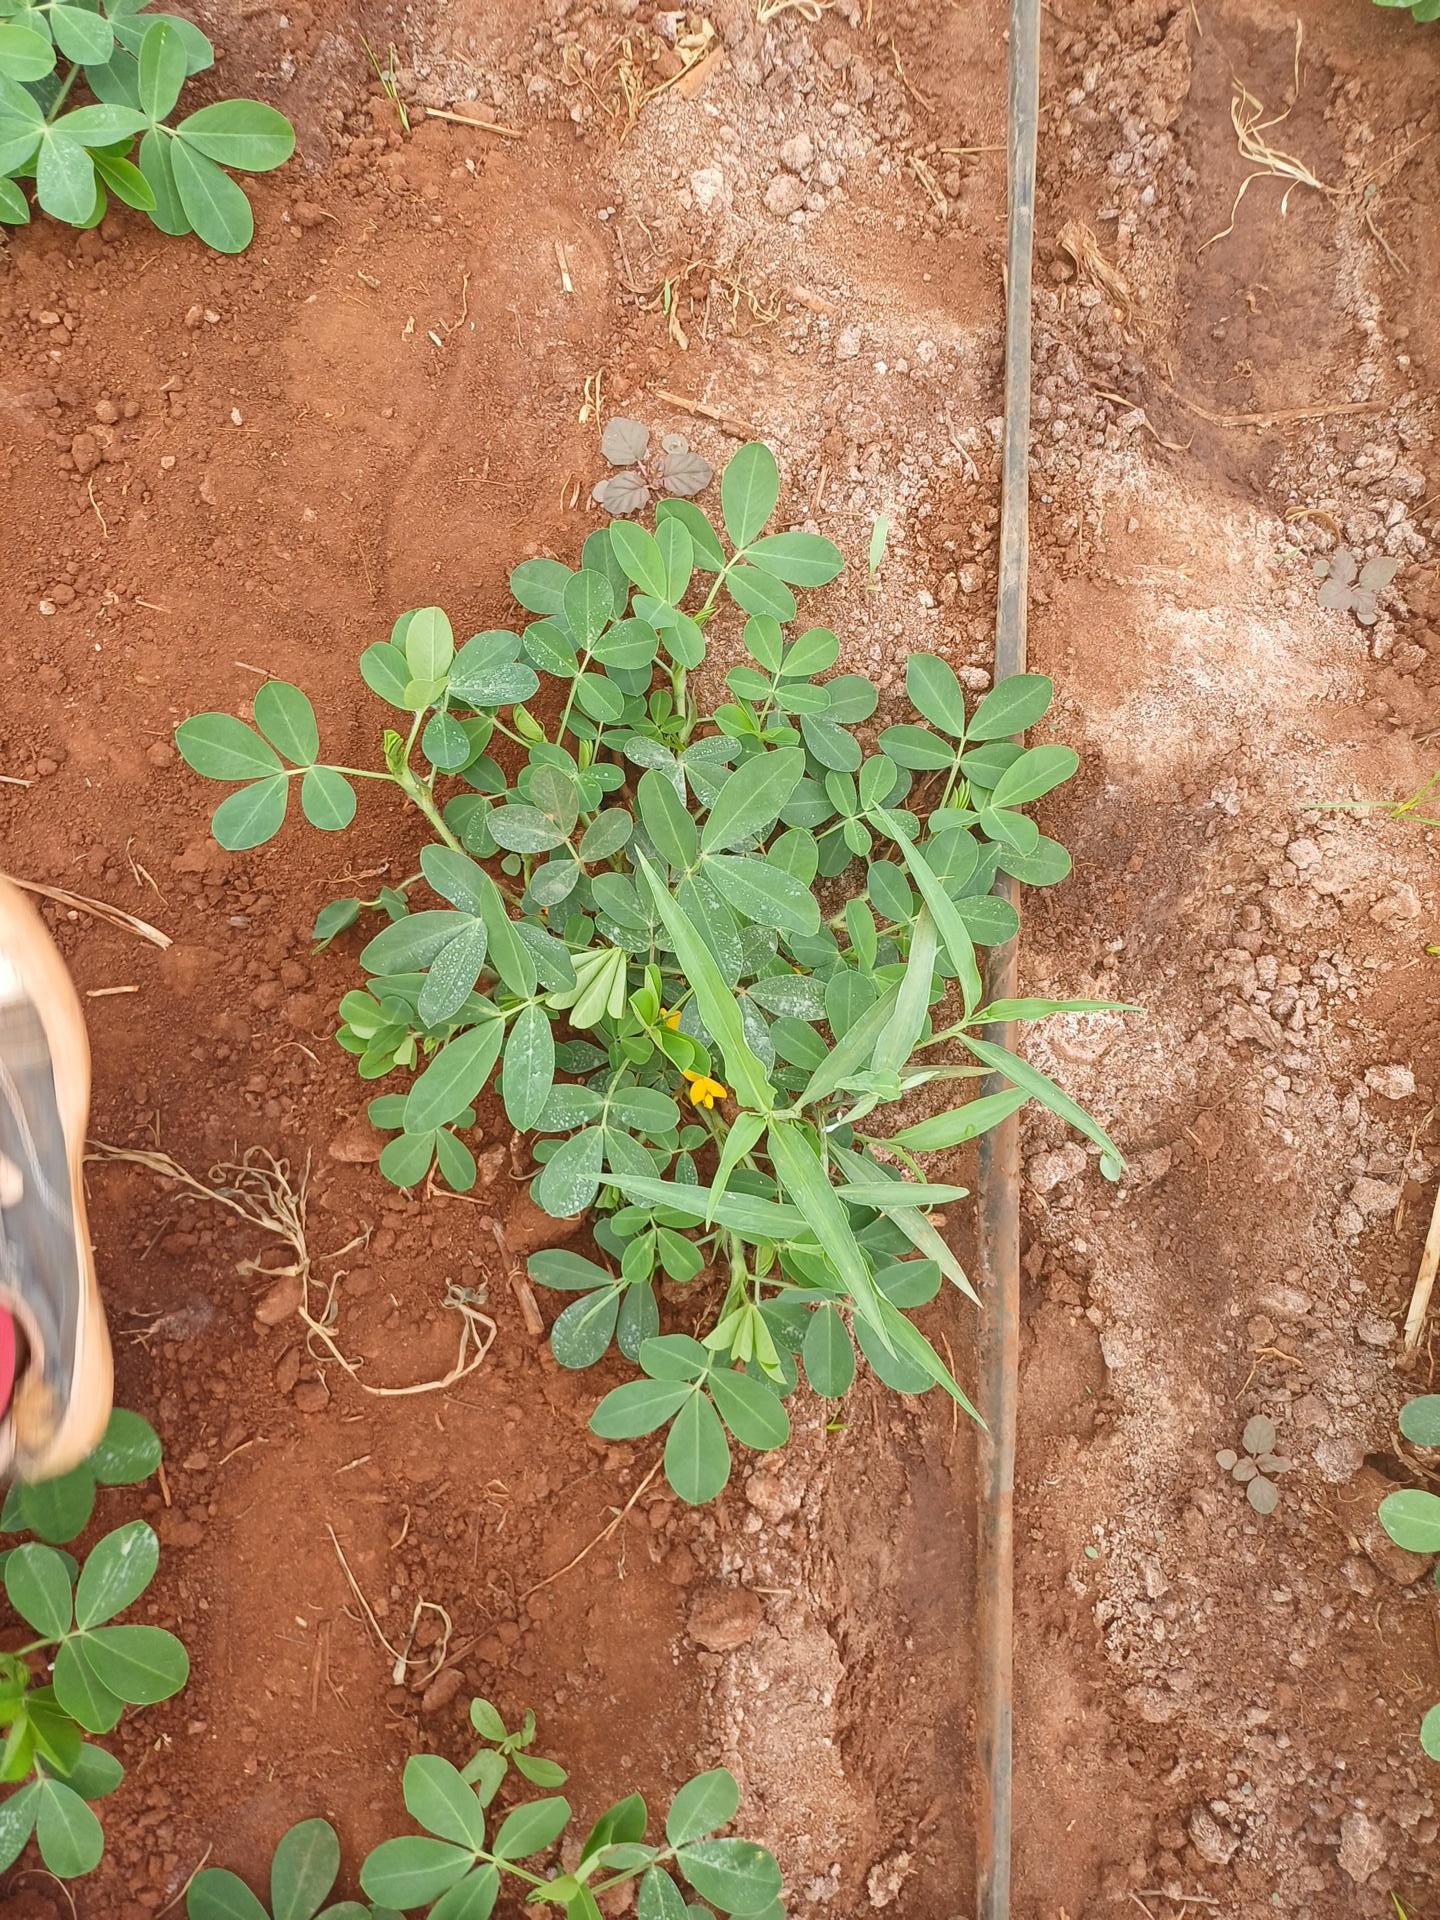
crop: groundnut
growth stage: flowering
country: Kenya
